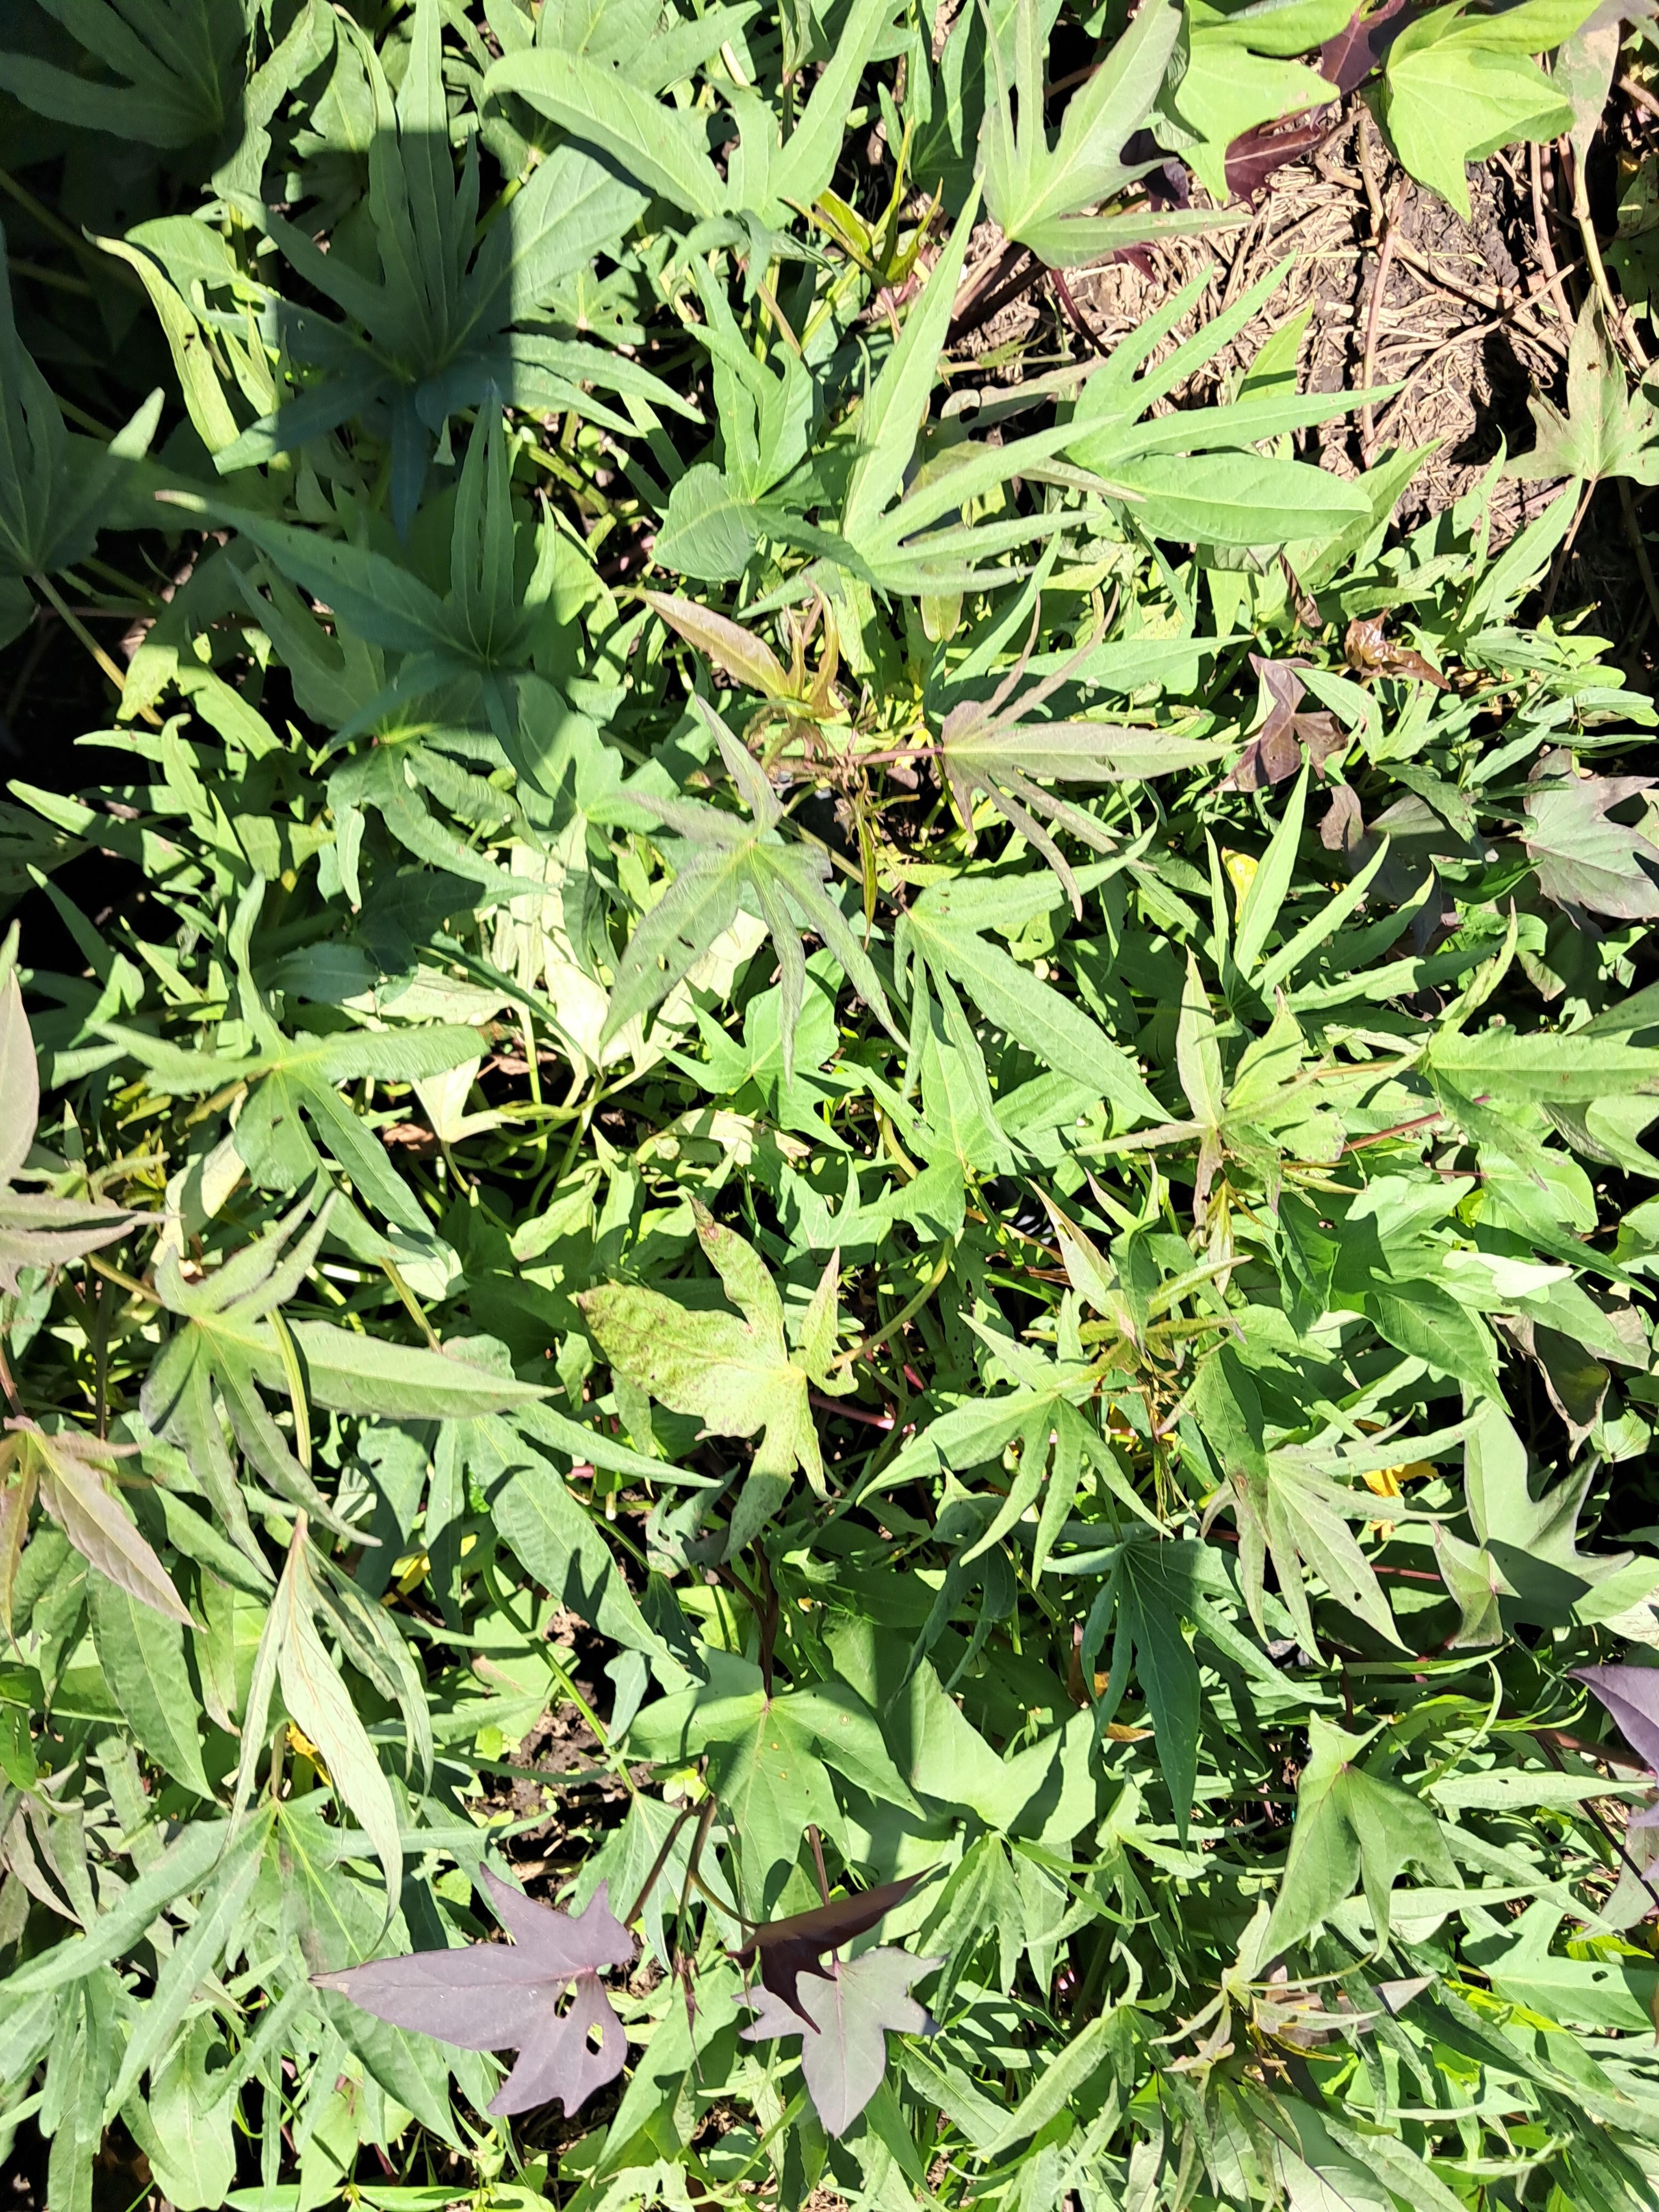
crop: sweet potato
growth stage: vegetative
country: Tanzania
